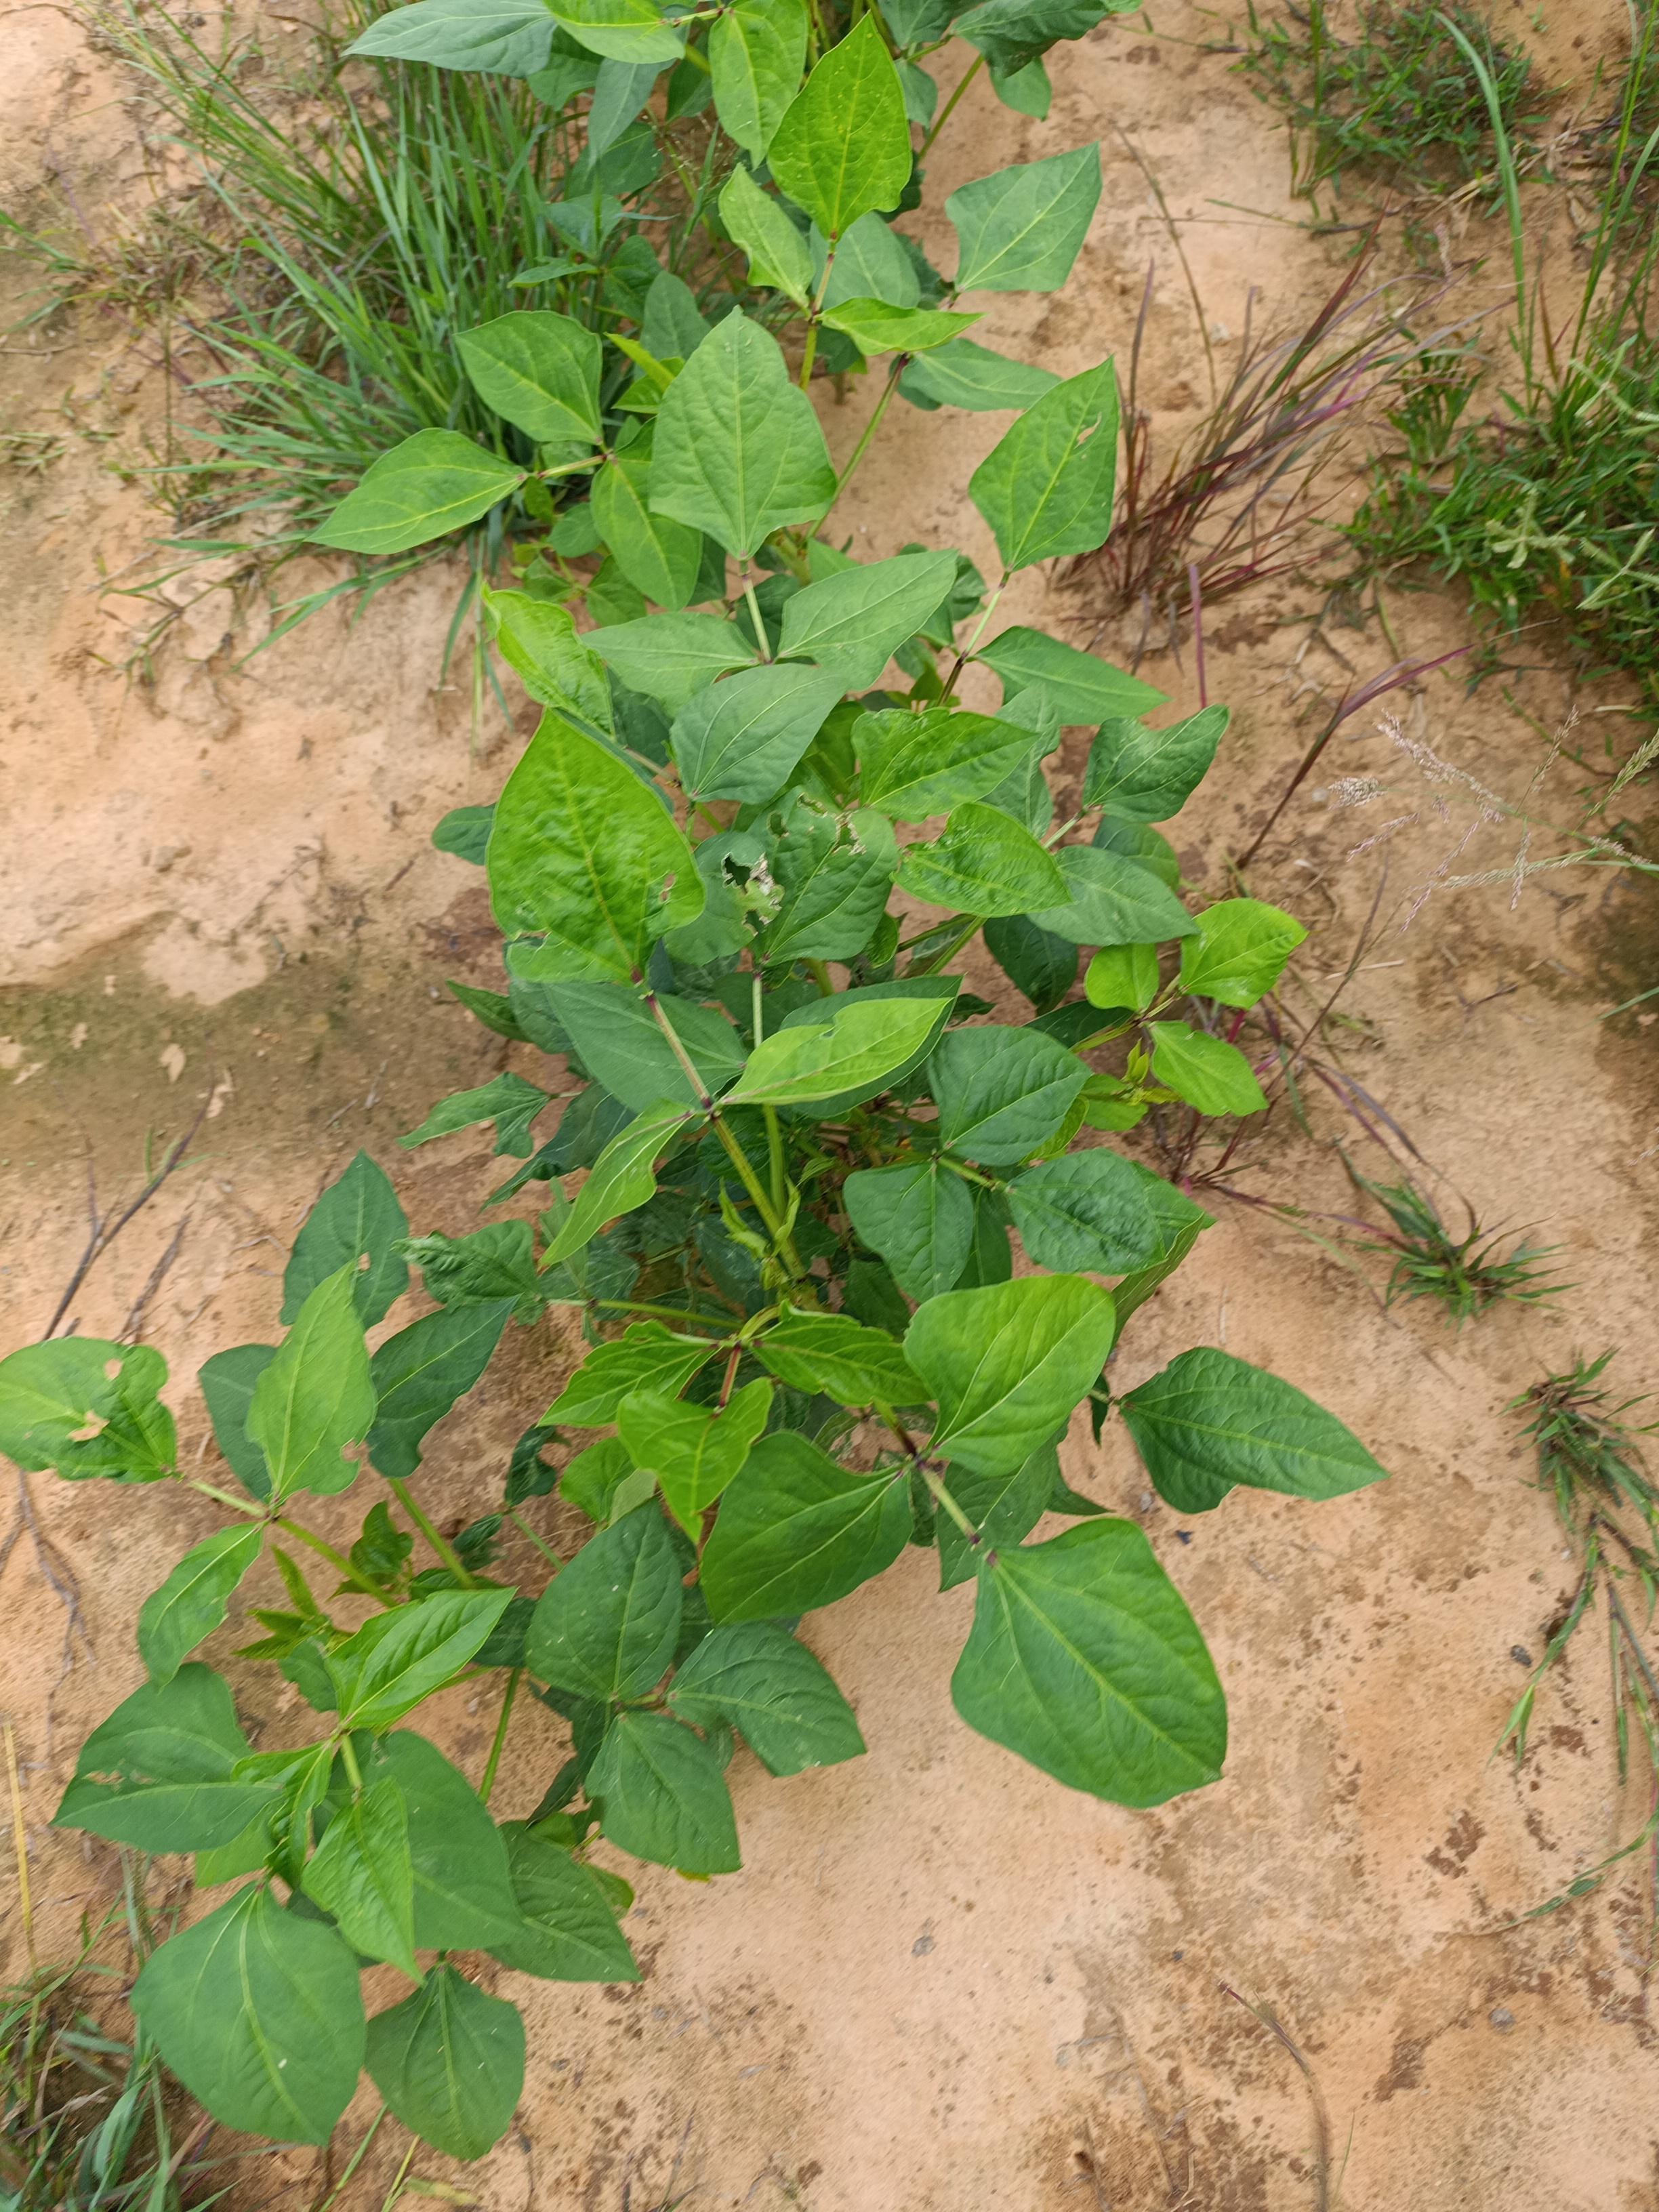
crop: cowpea
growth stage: emergence
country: Nigeria
